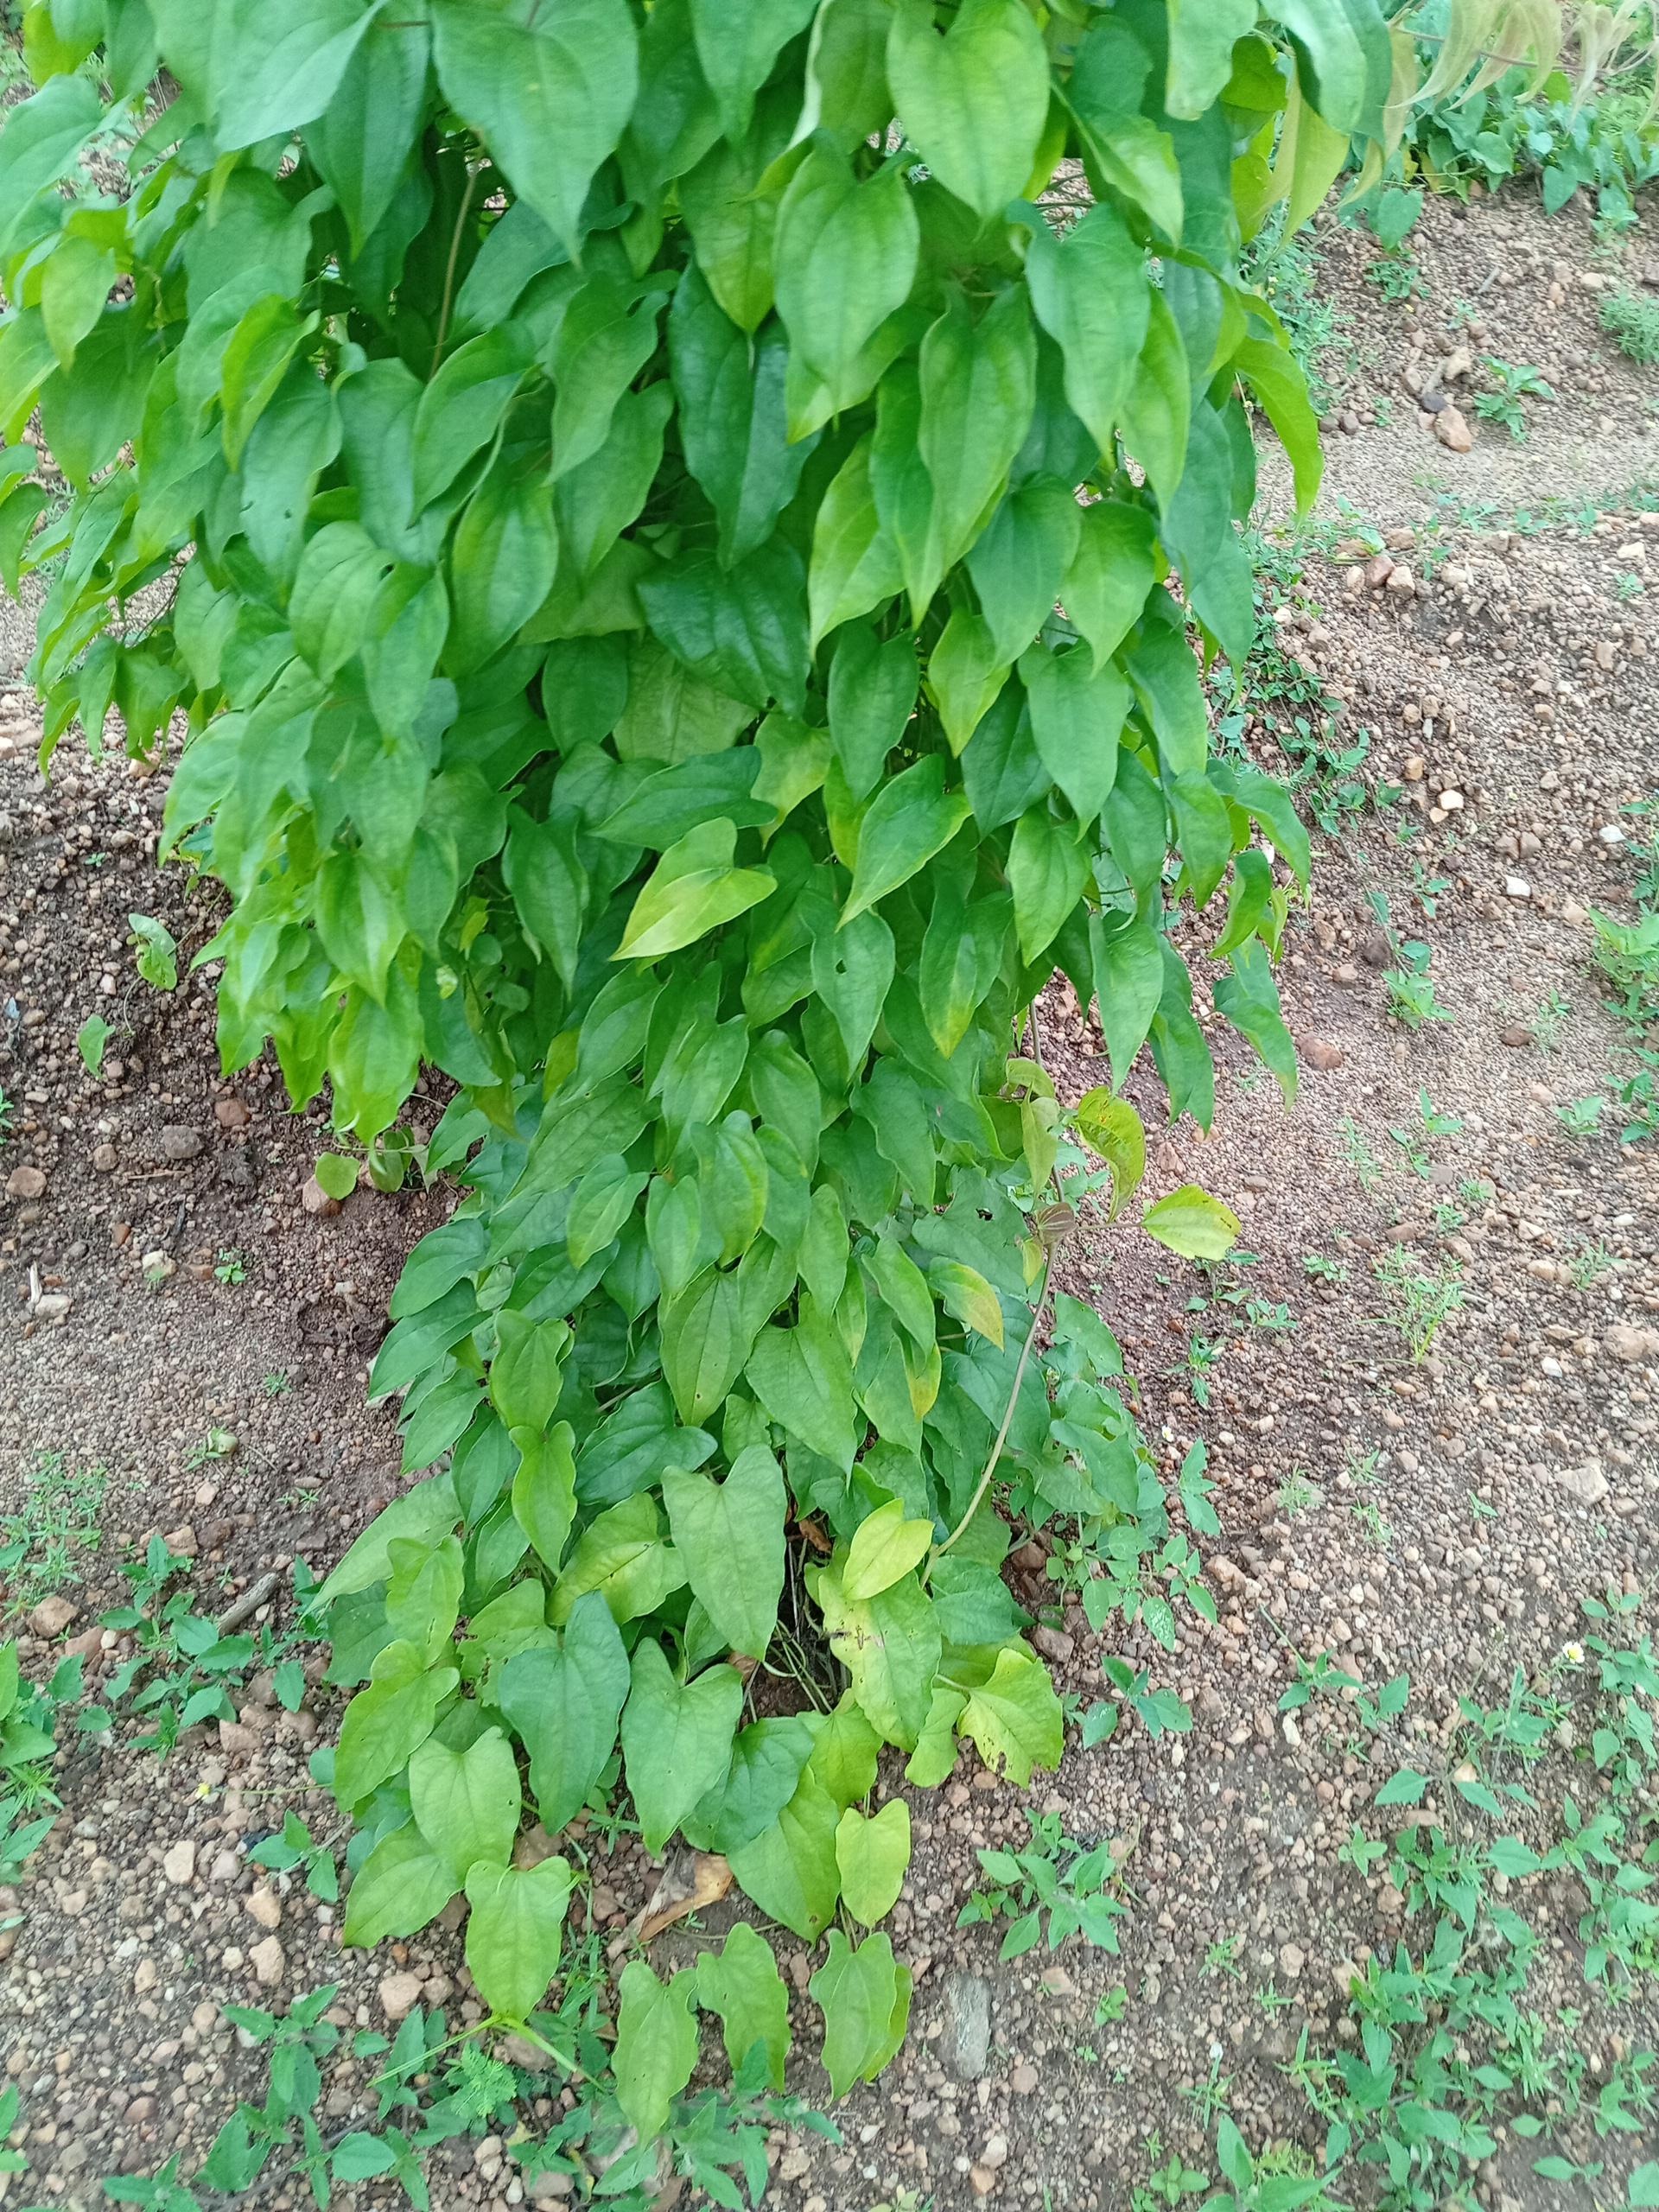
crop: yam
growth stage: vegetative
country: Nigeria
